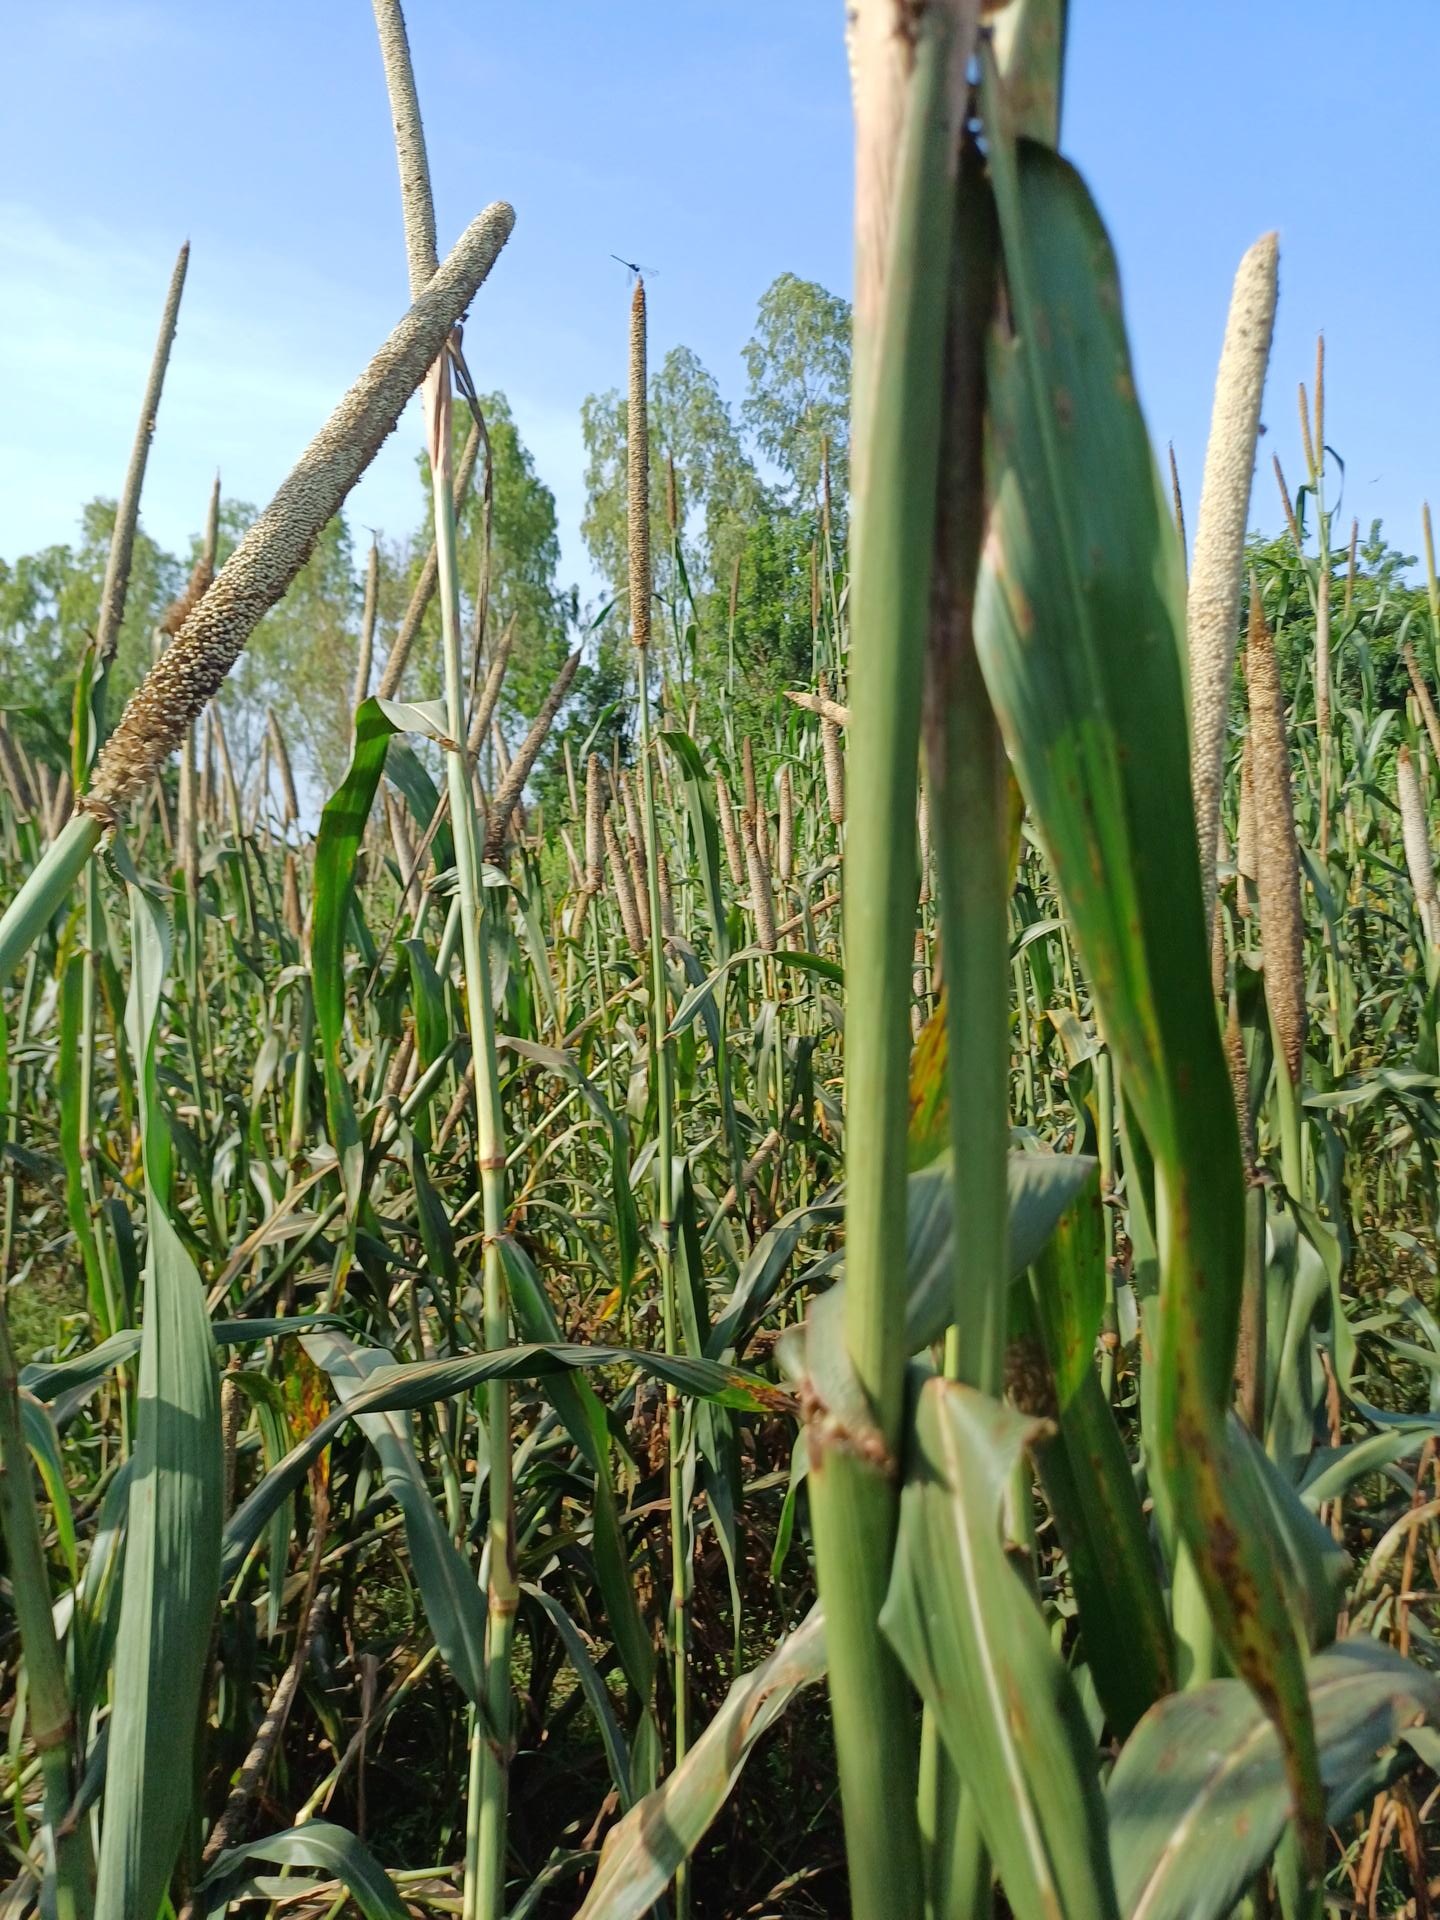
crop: pearl millet
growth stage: filling grain
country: Senegal
